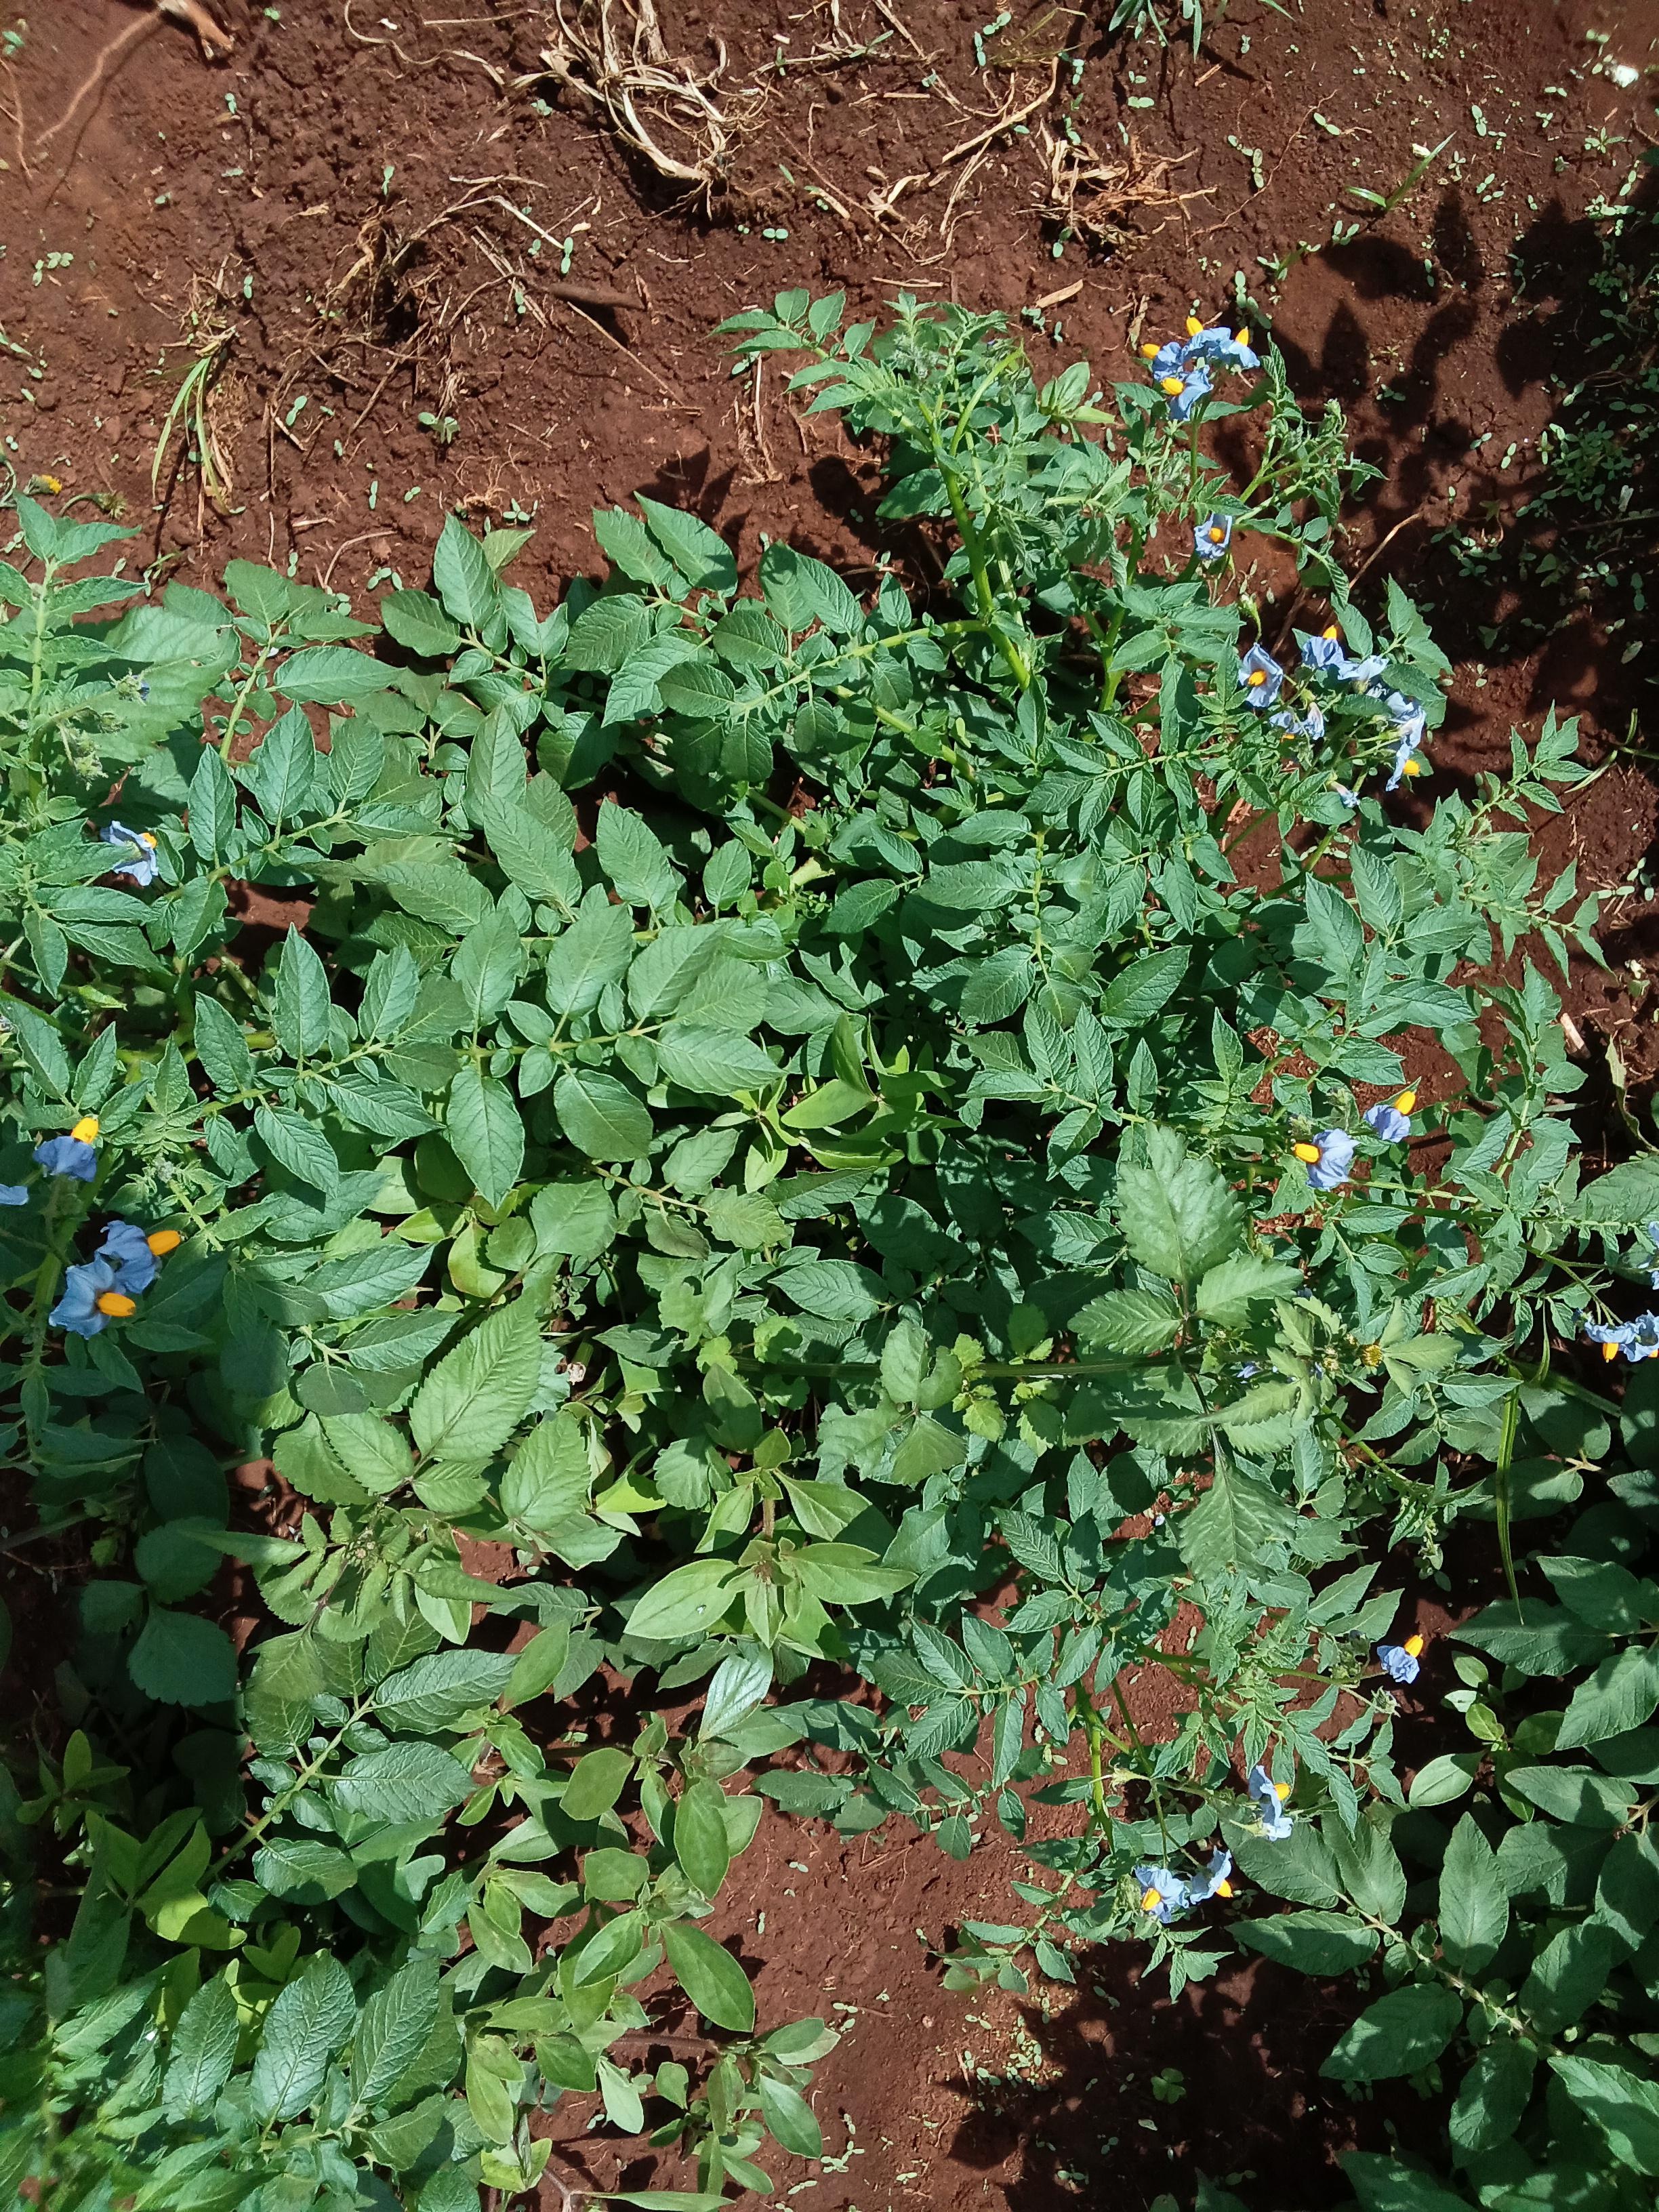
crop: potato
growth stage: flowering
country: Kenya
